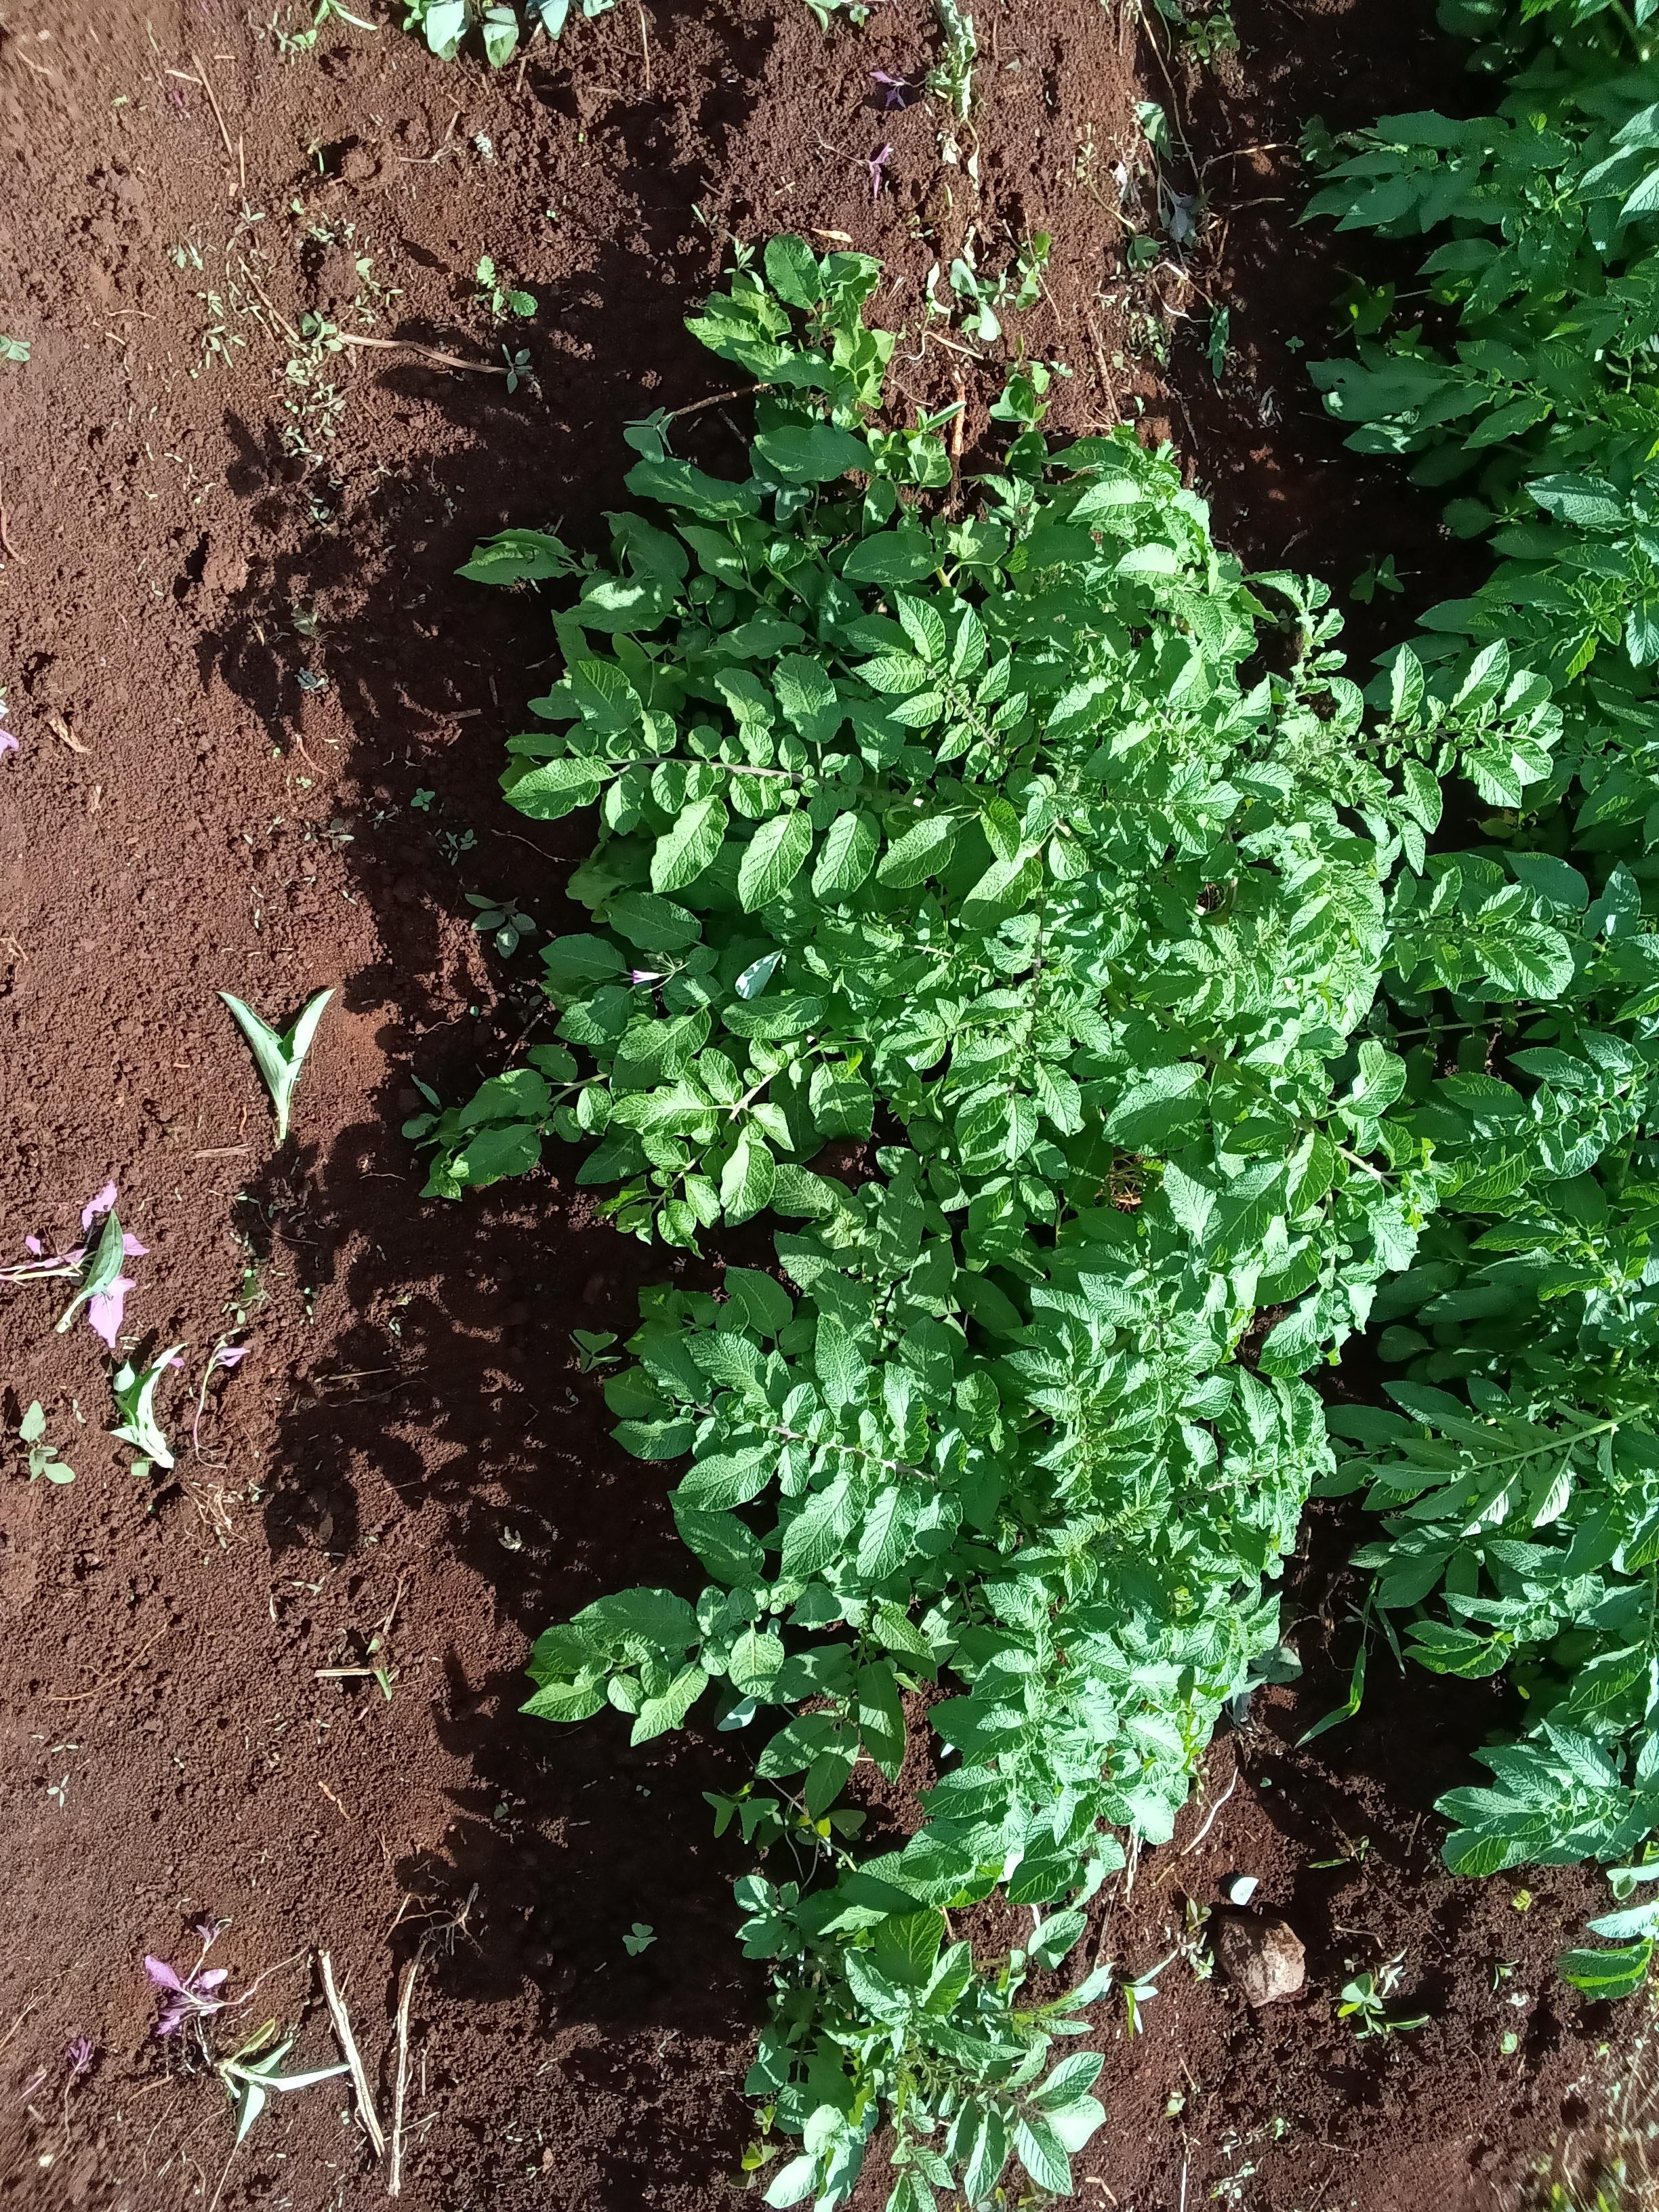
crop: potato
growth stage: vegetative
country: Kenya
